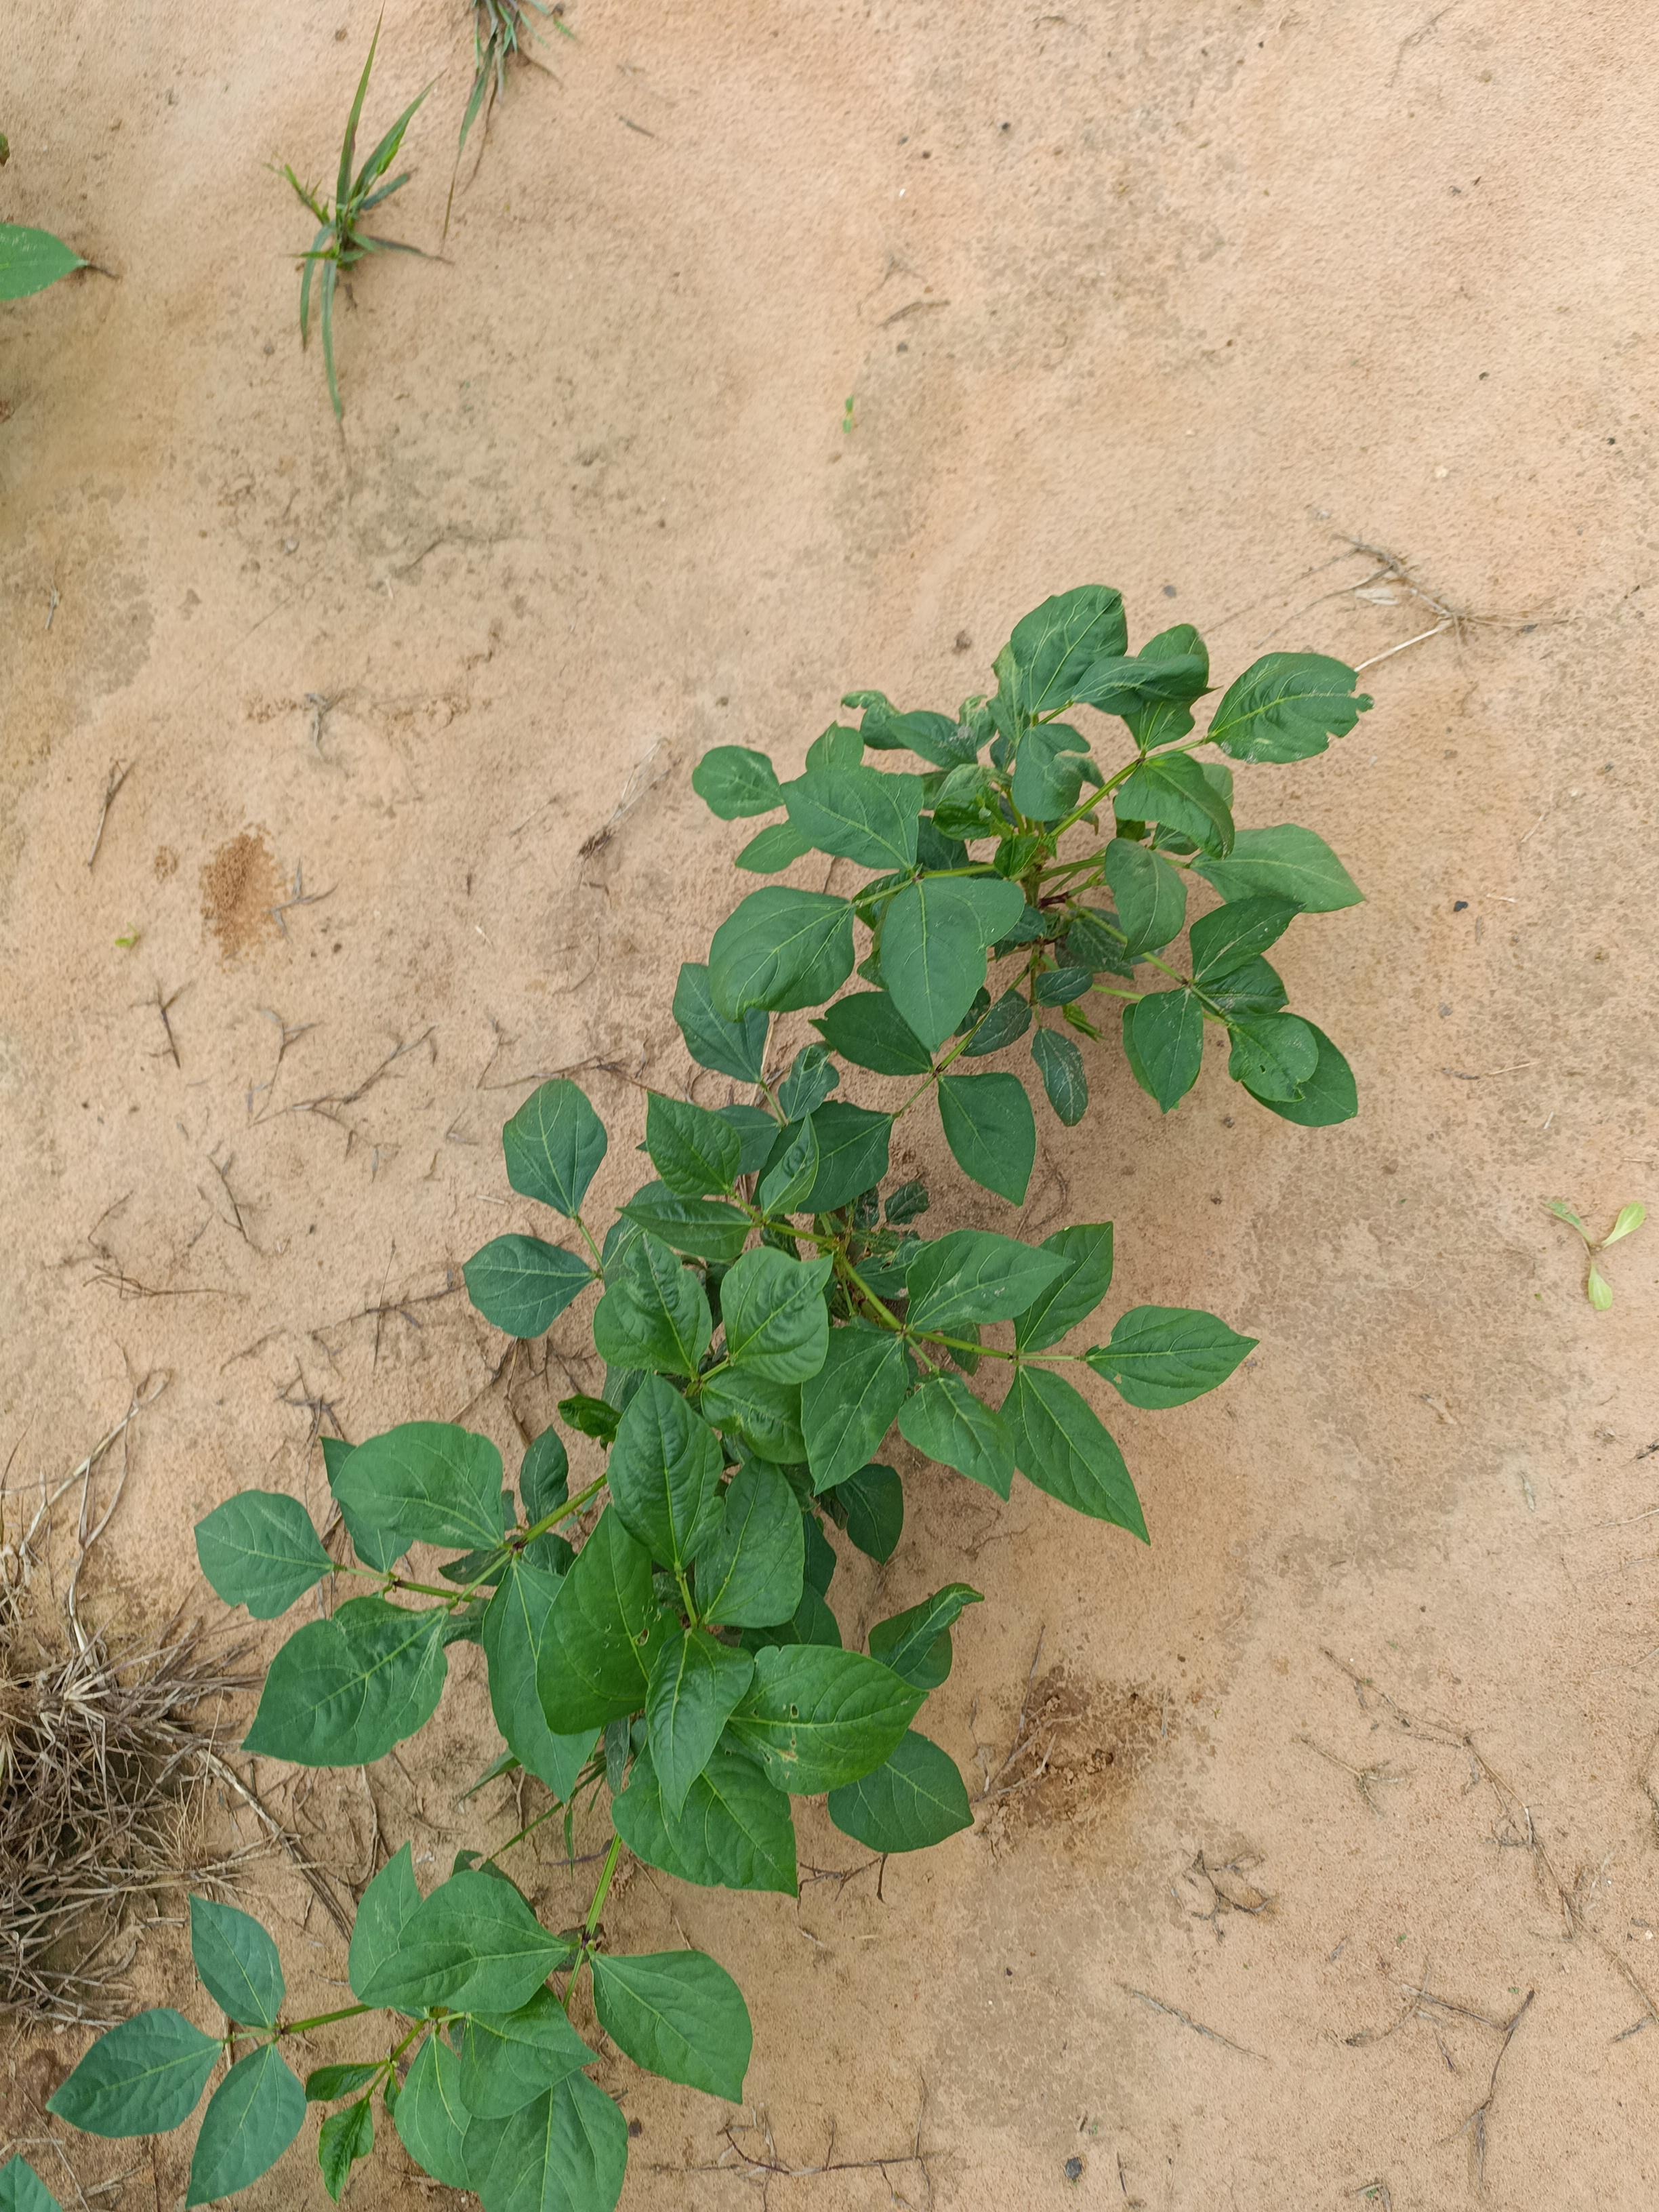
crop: cowpea
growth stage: emergence
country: Nigeria
